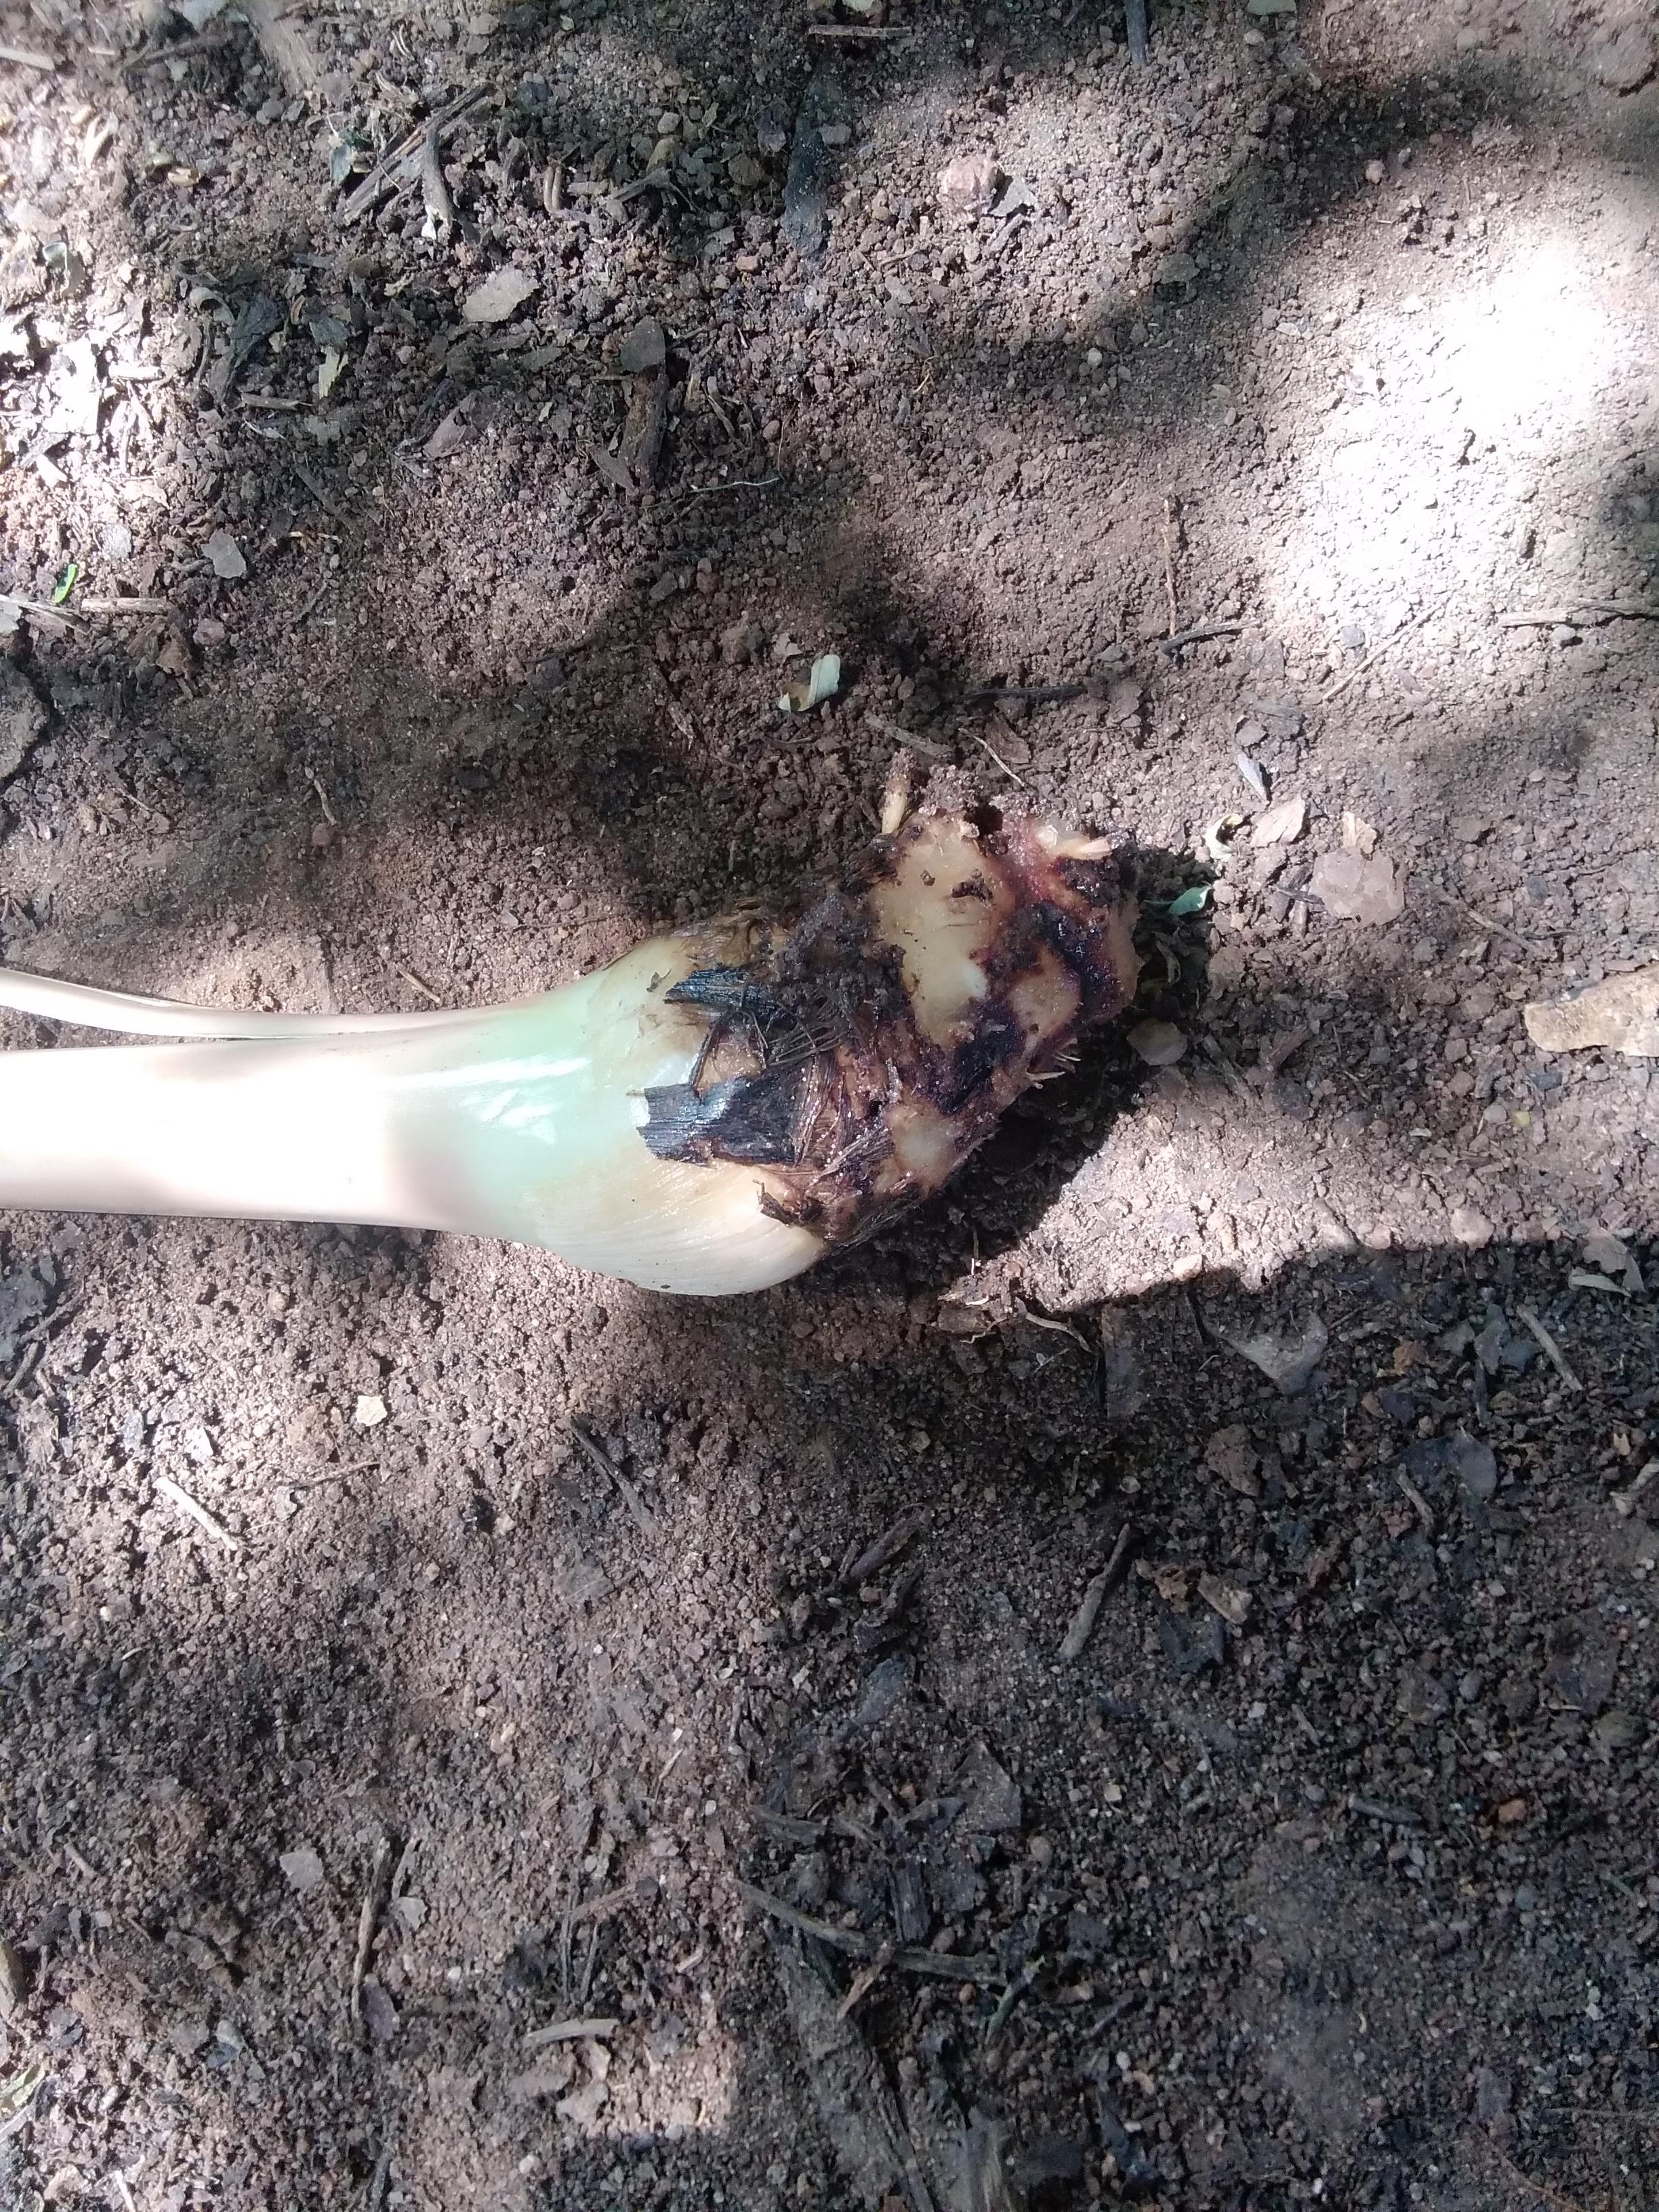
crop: banana
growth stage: vegetative
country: Tanzania
